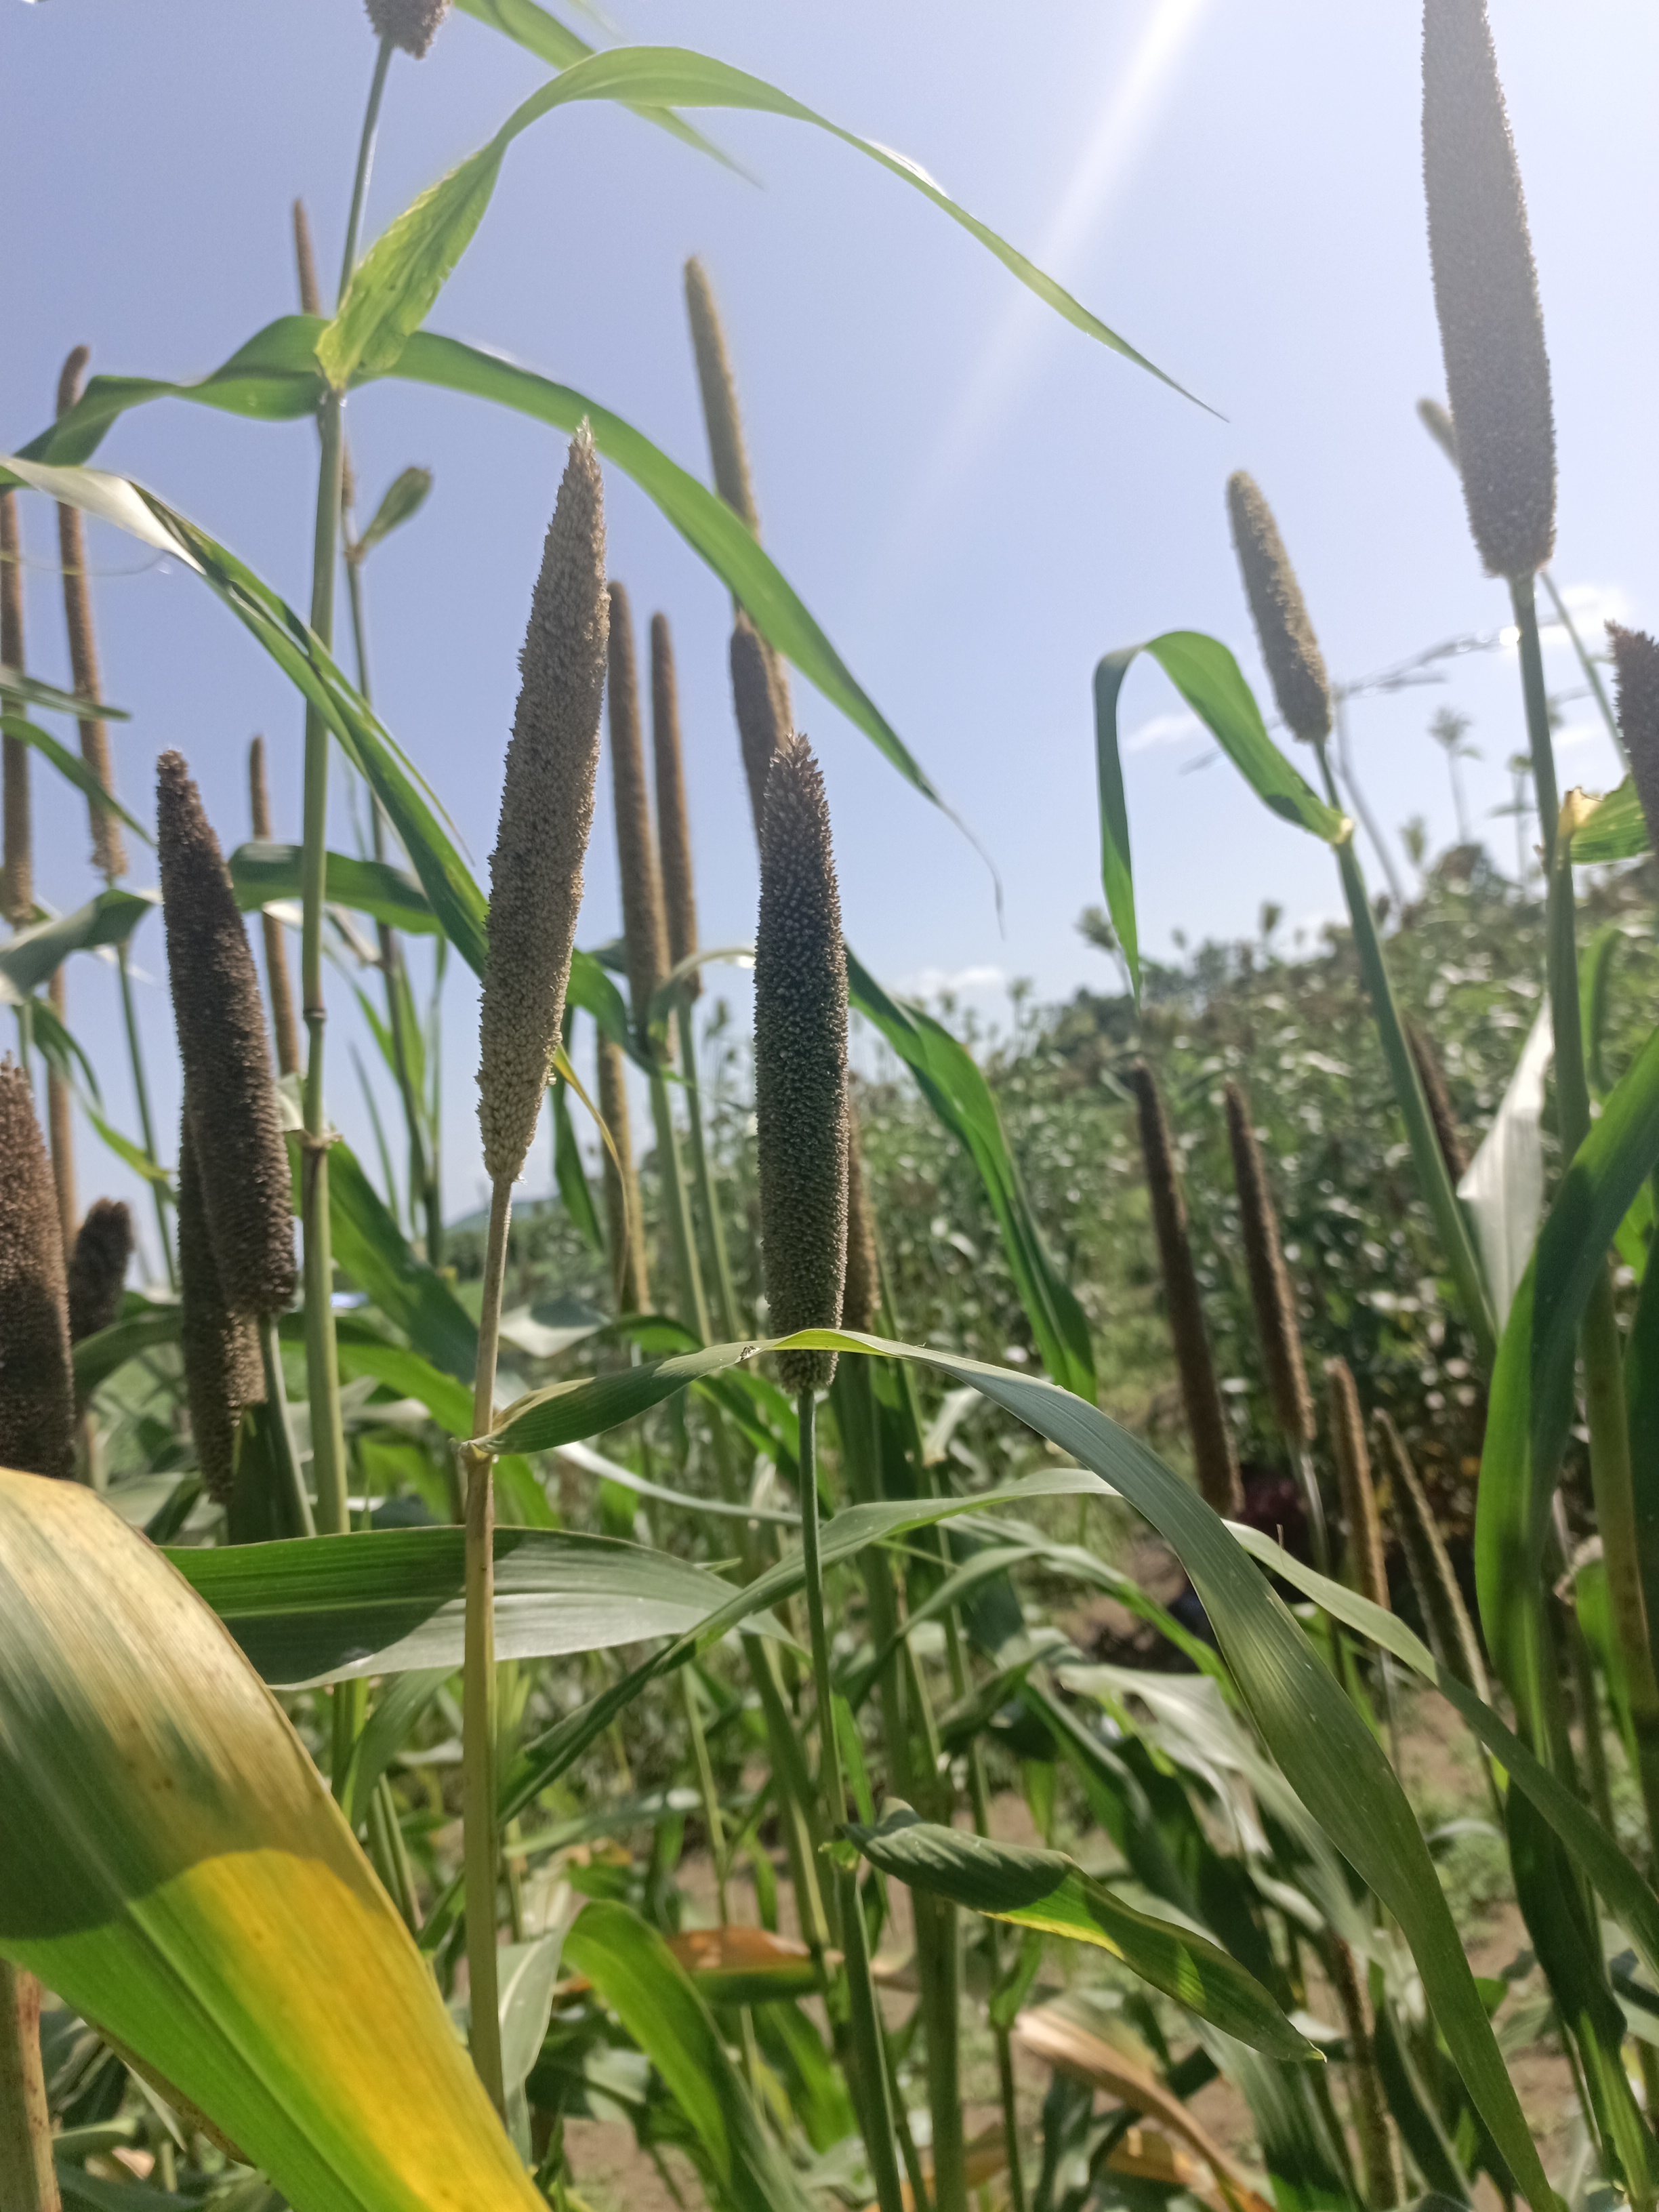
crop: pearl millet
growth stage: heading tuber
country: Tanzania
